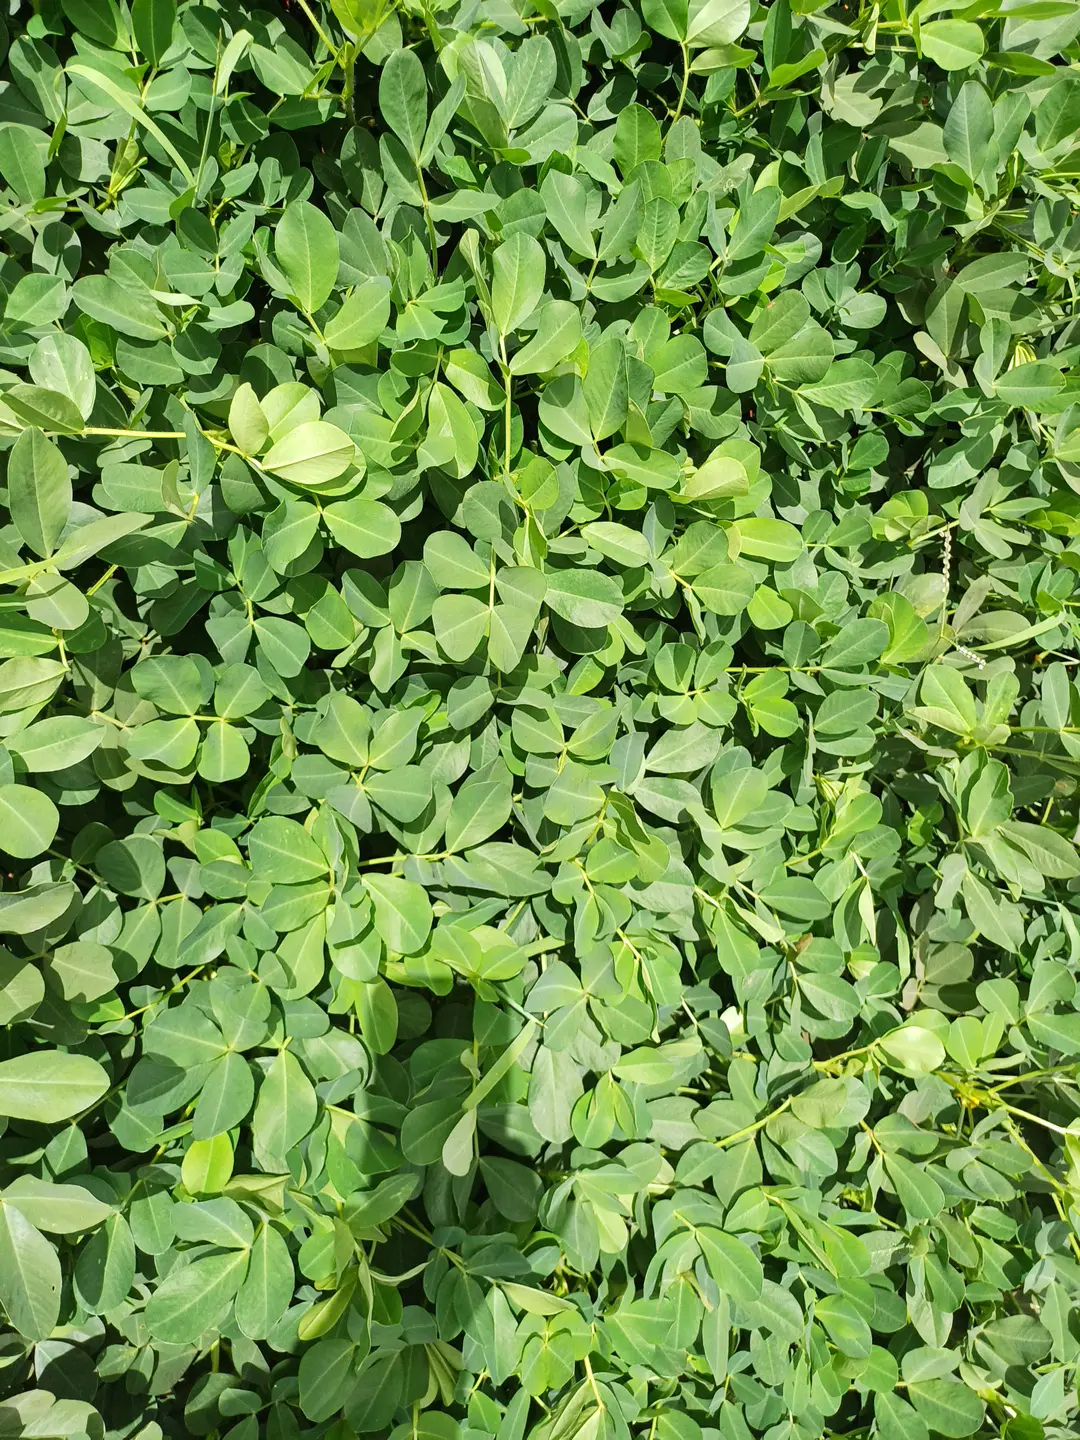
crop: groundnut
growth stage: flowering
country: Kenya
